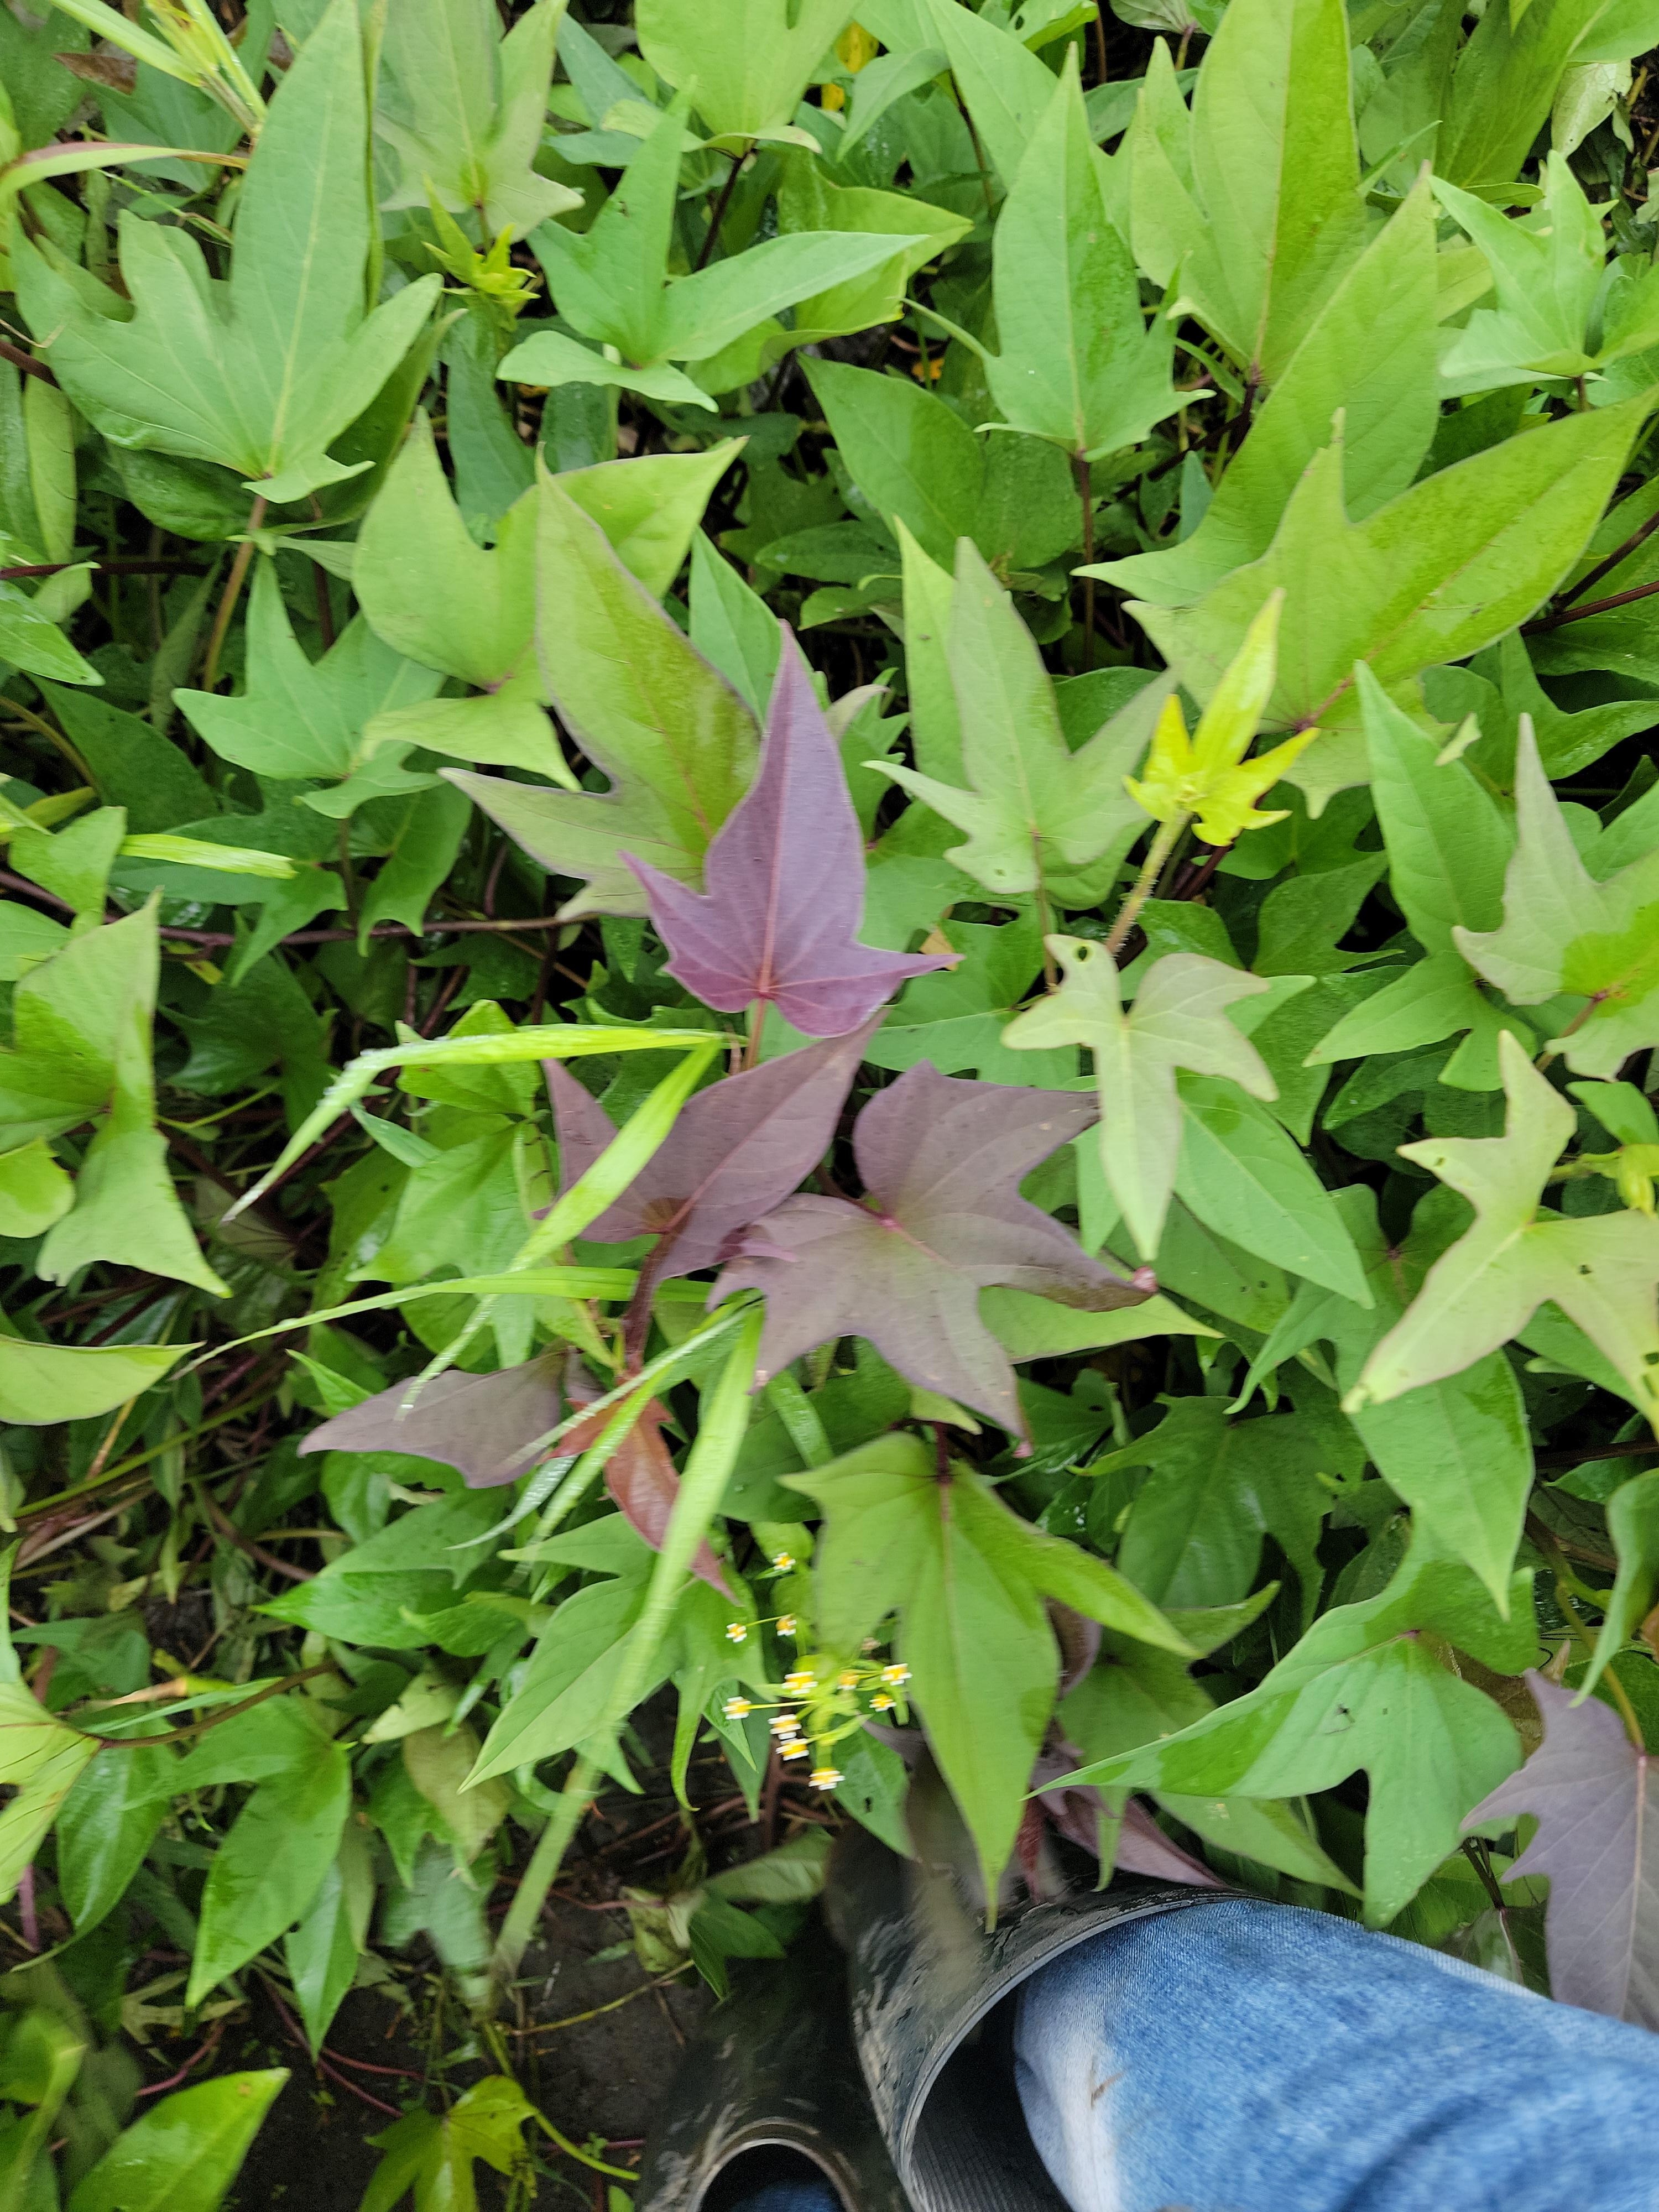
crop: sweet potato
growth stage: vegetative
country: Tanzania
